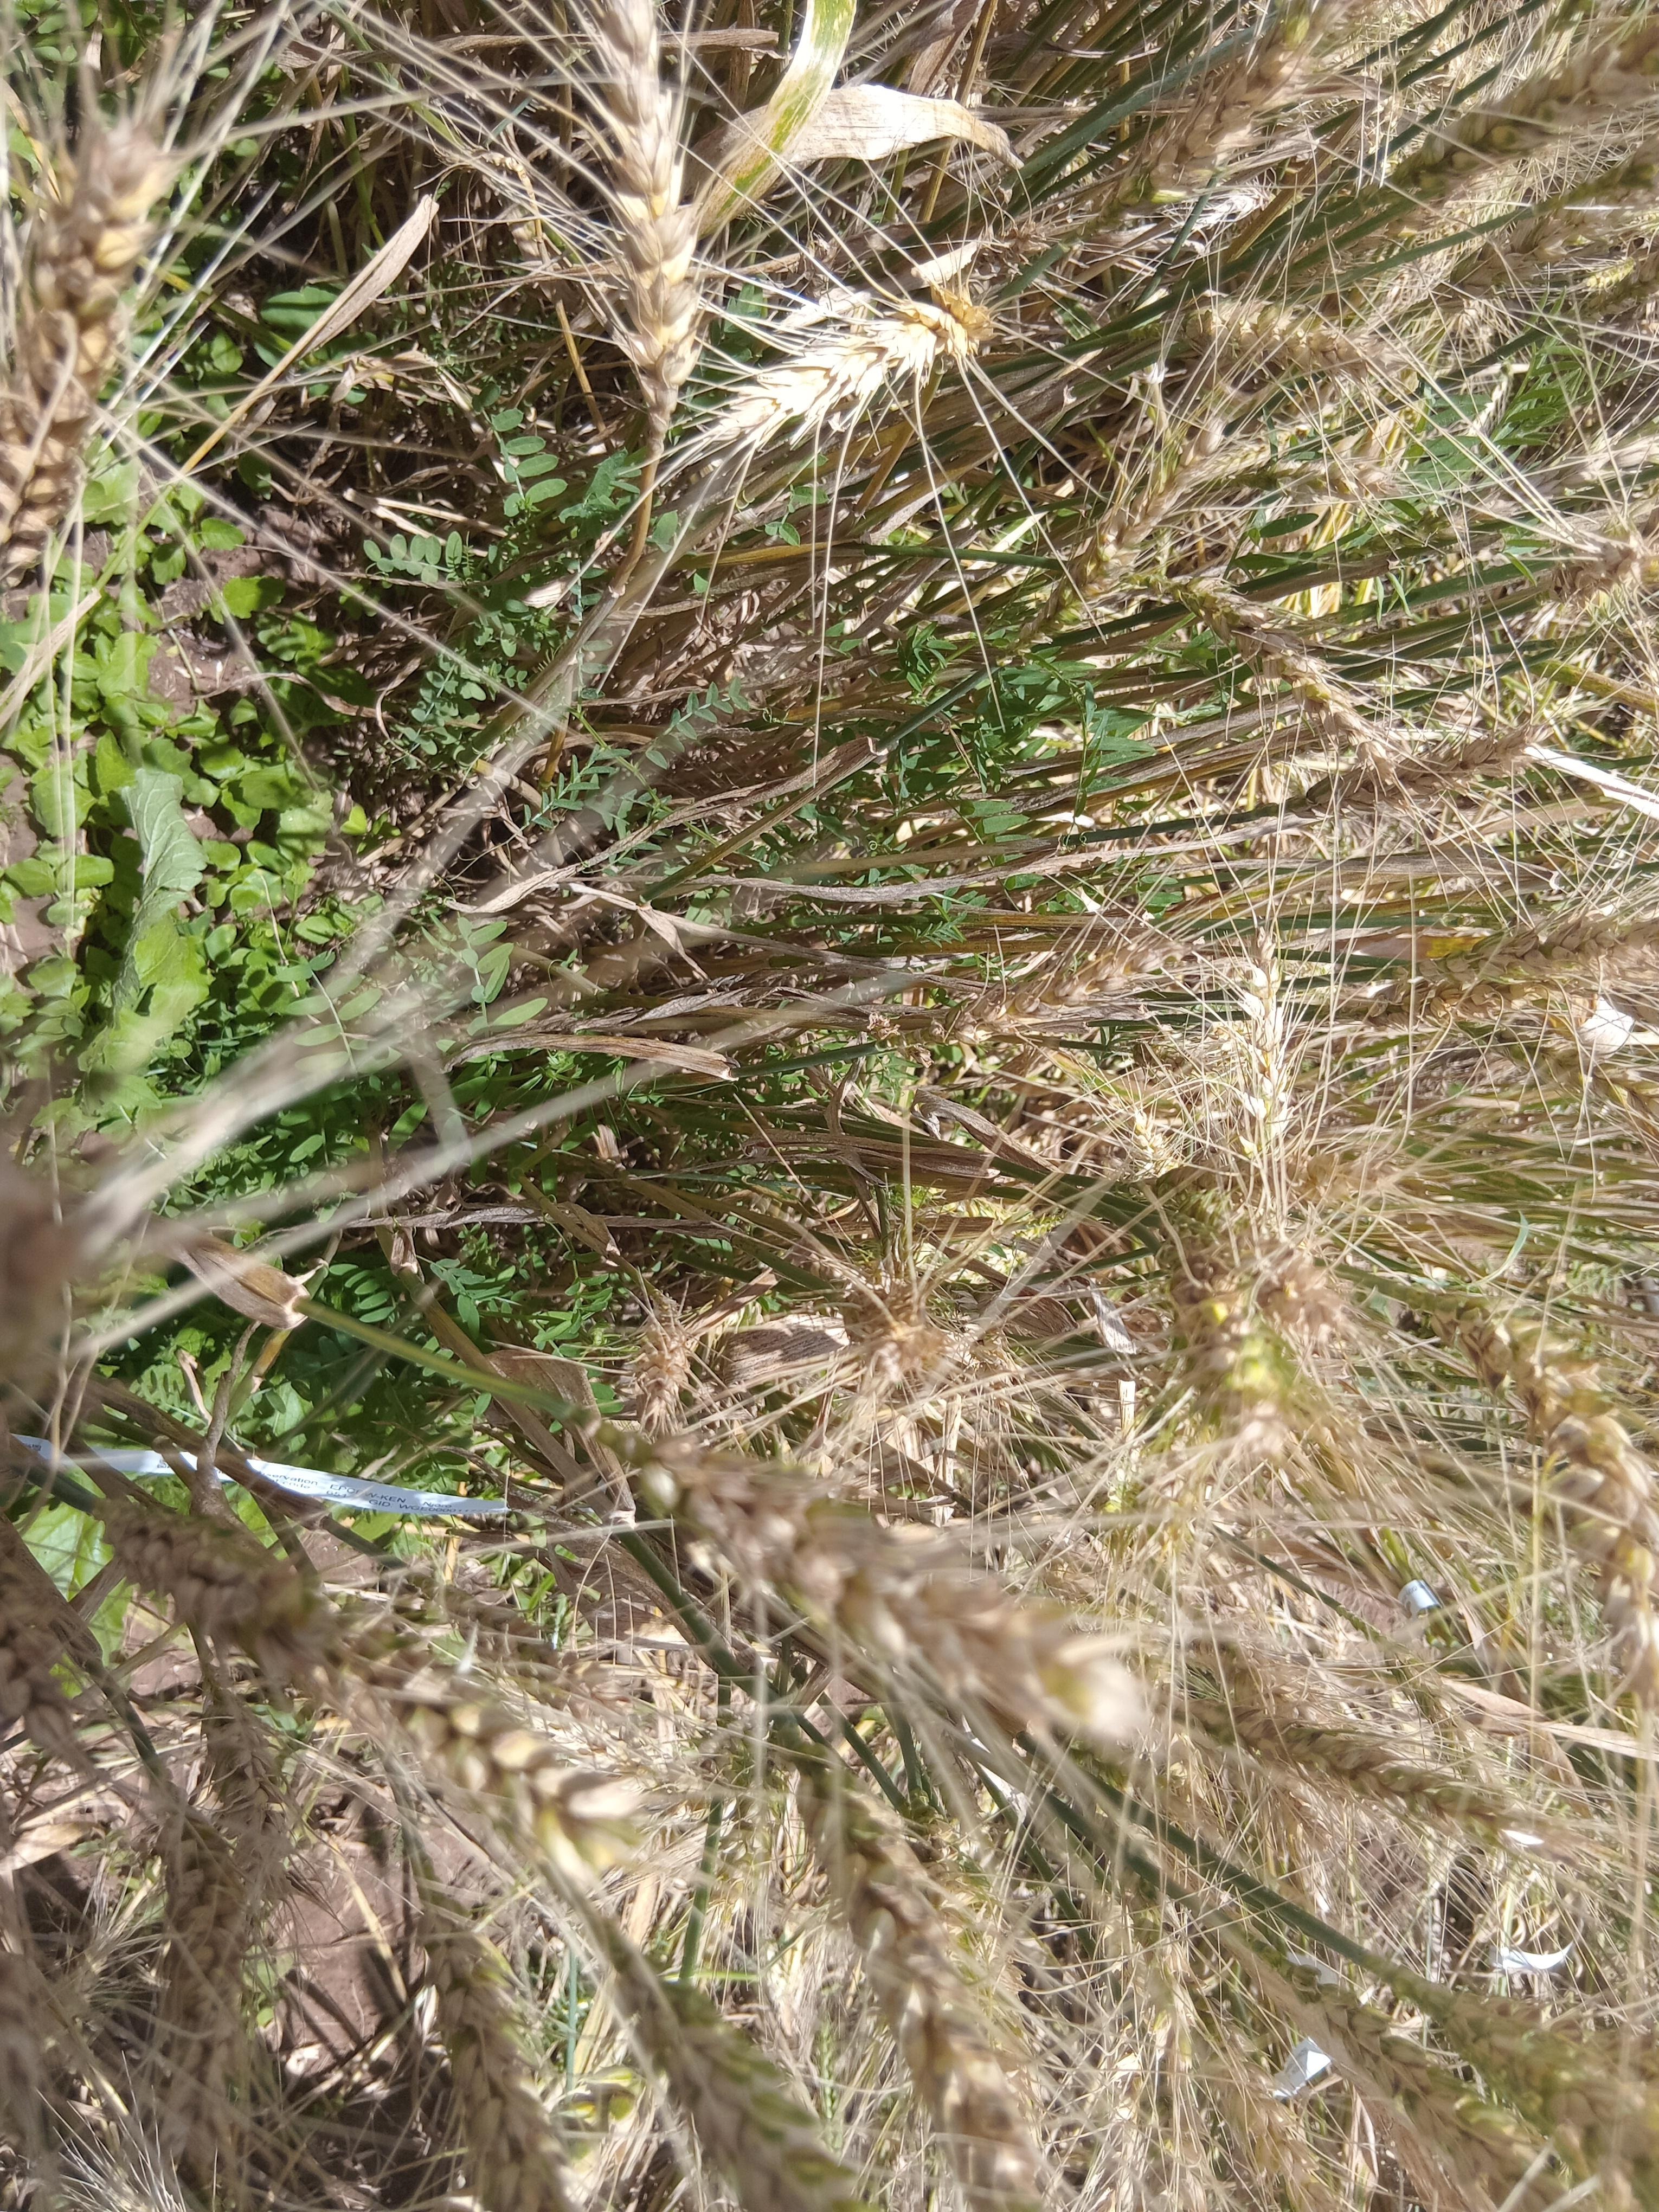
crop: wheat
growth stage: maturity
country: Kenya
